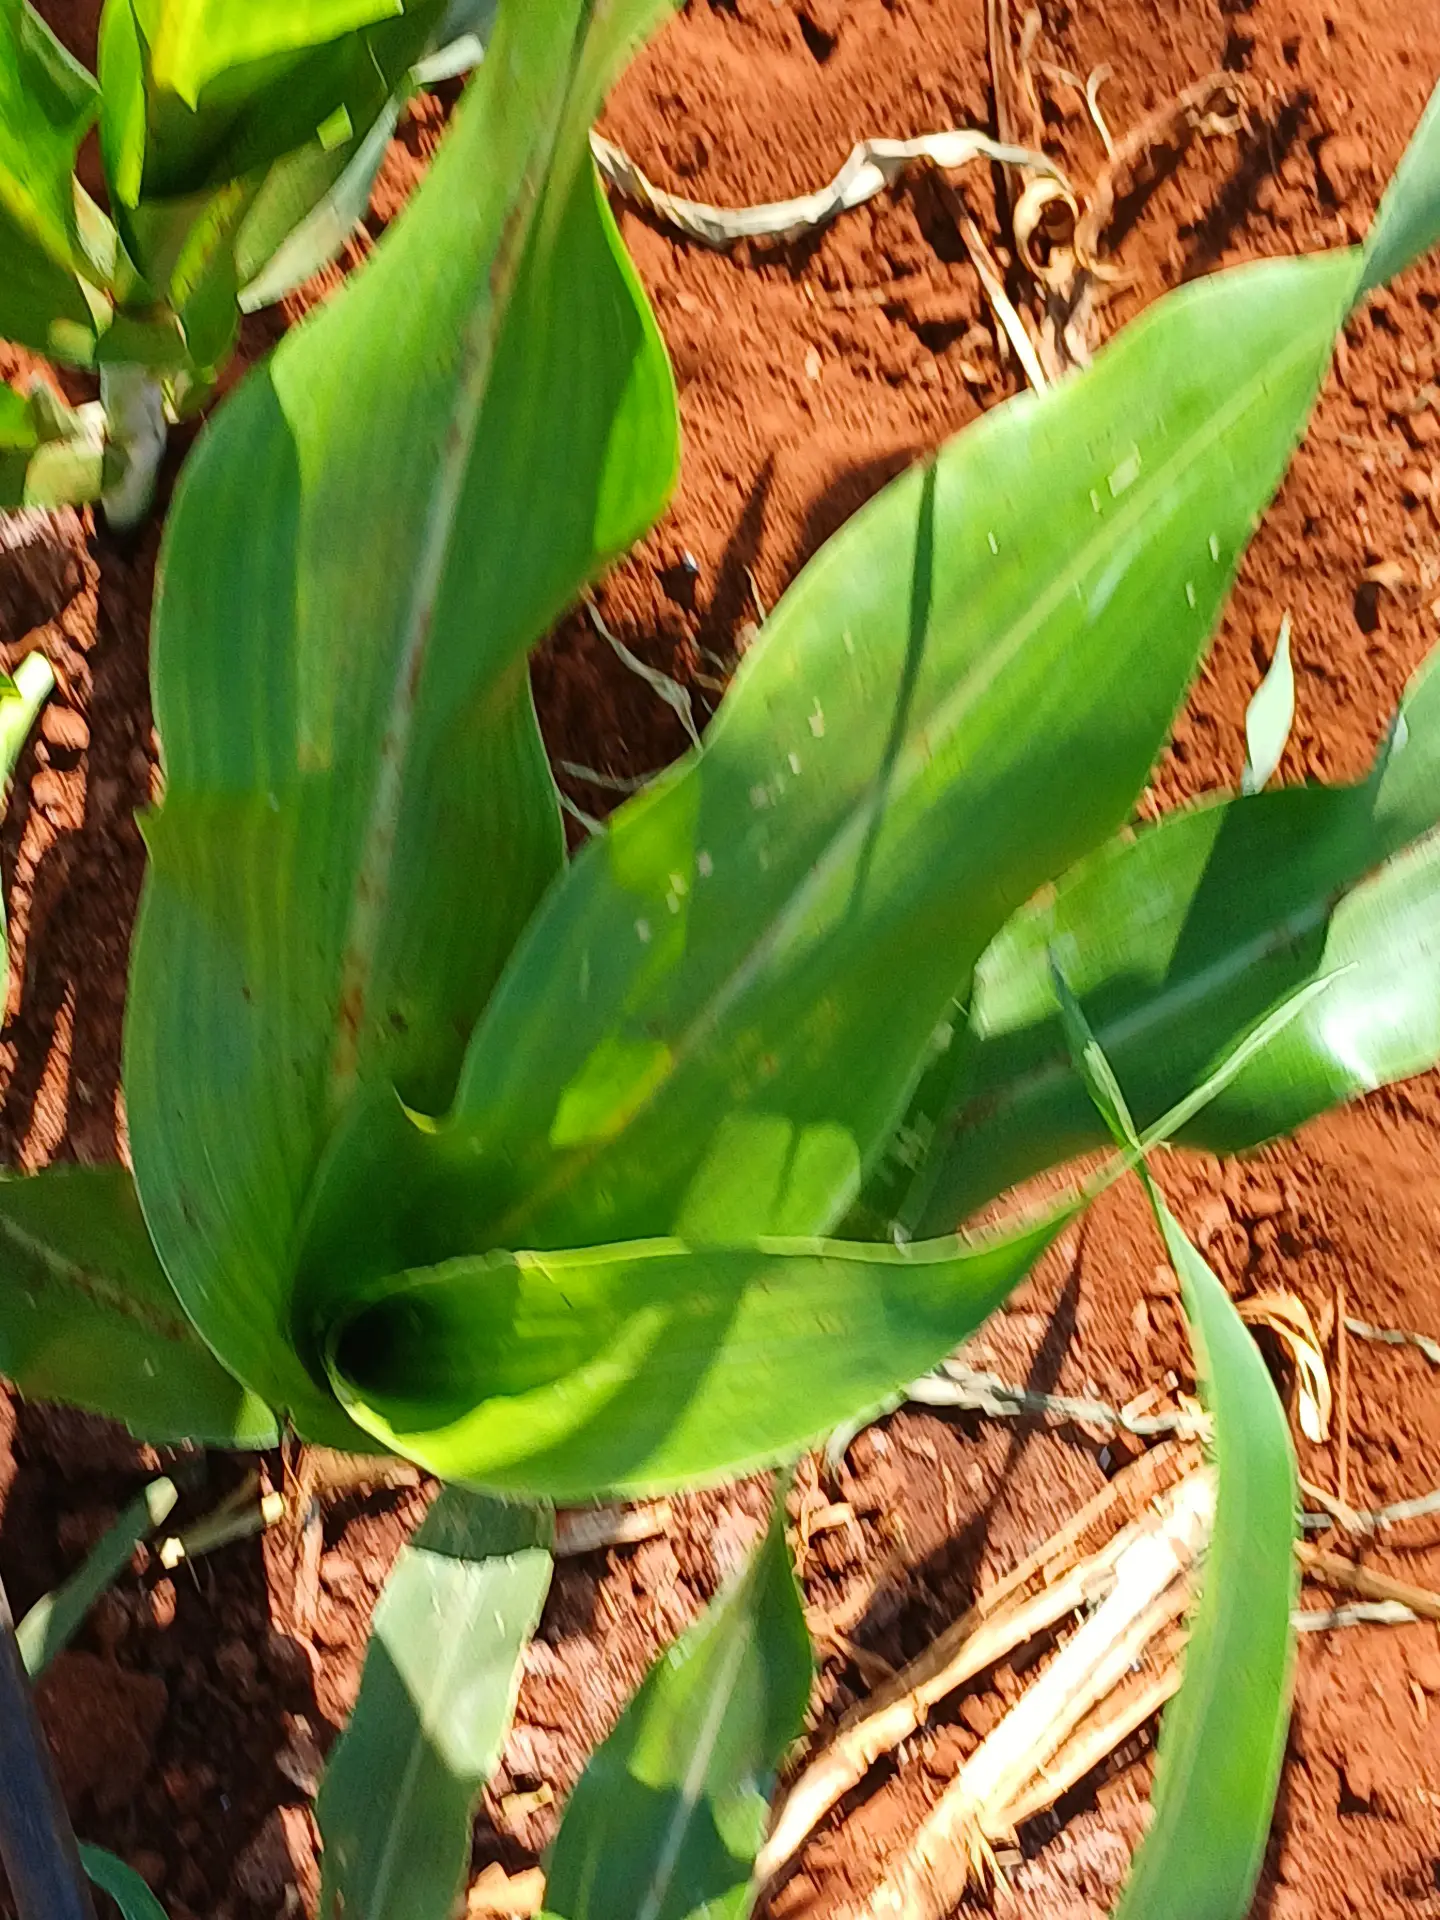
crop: sorghum
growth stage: vegetative
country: Kenya
